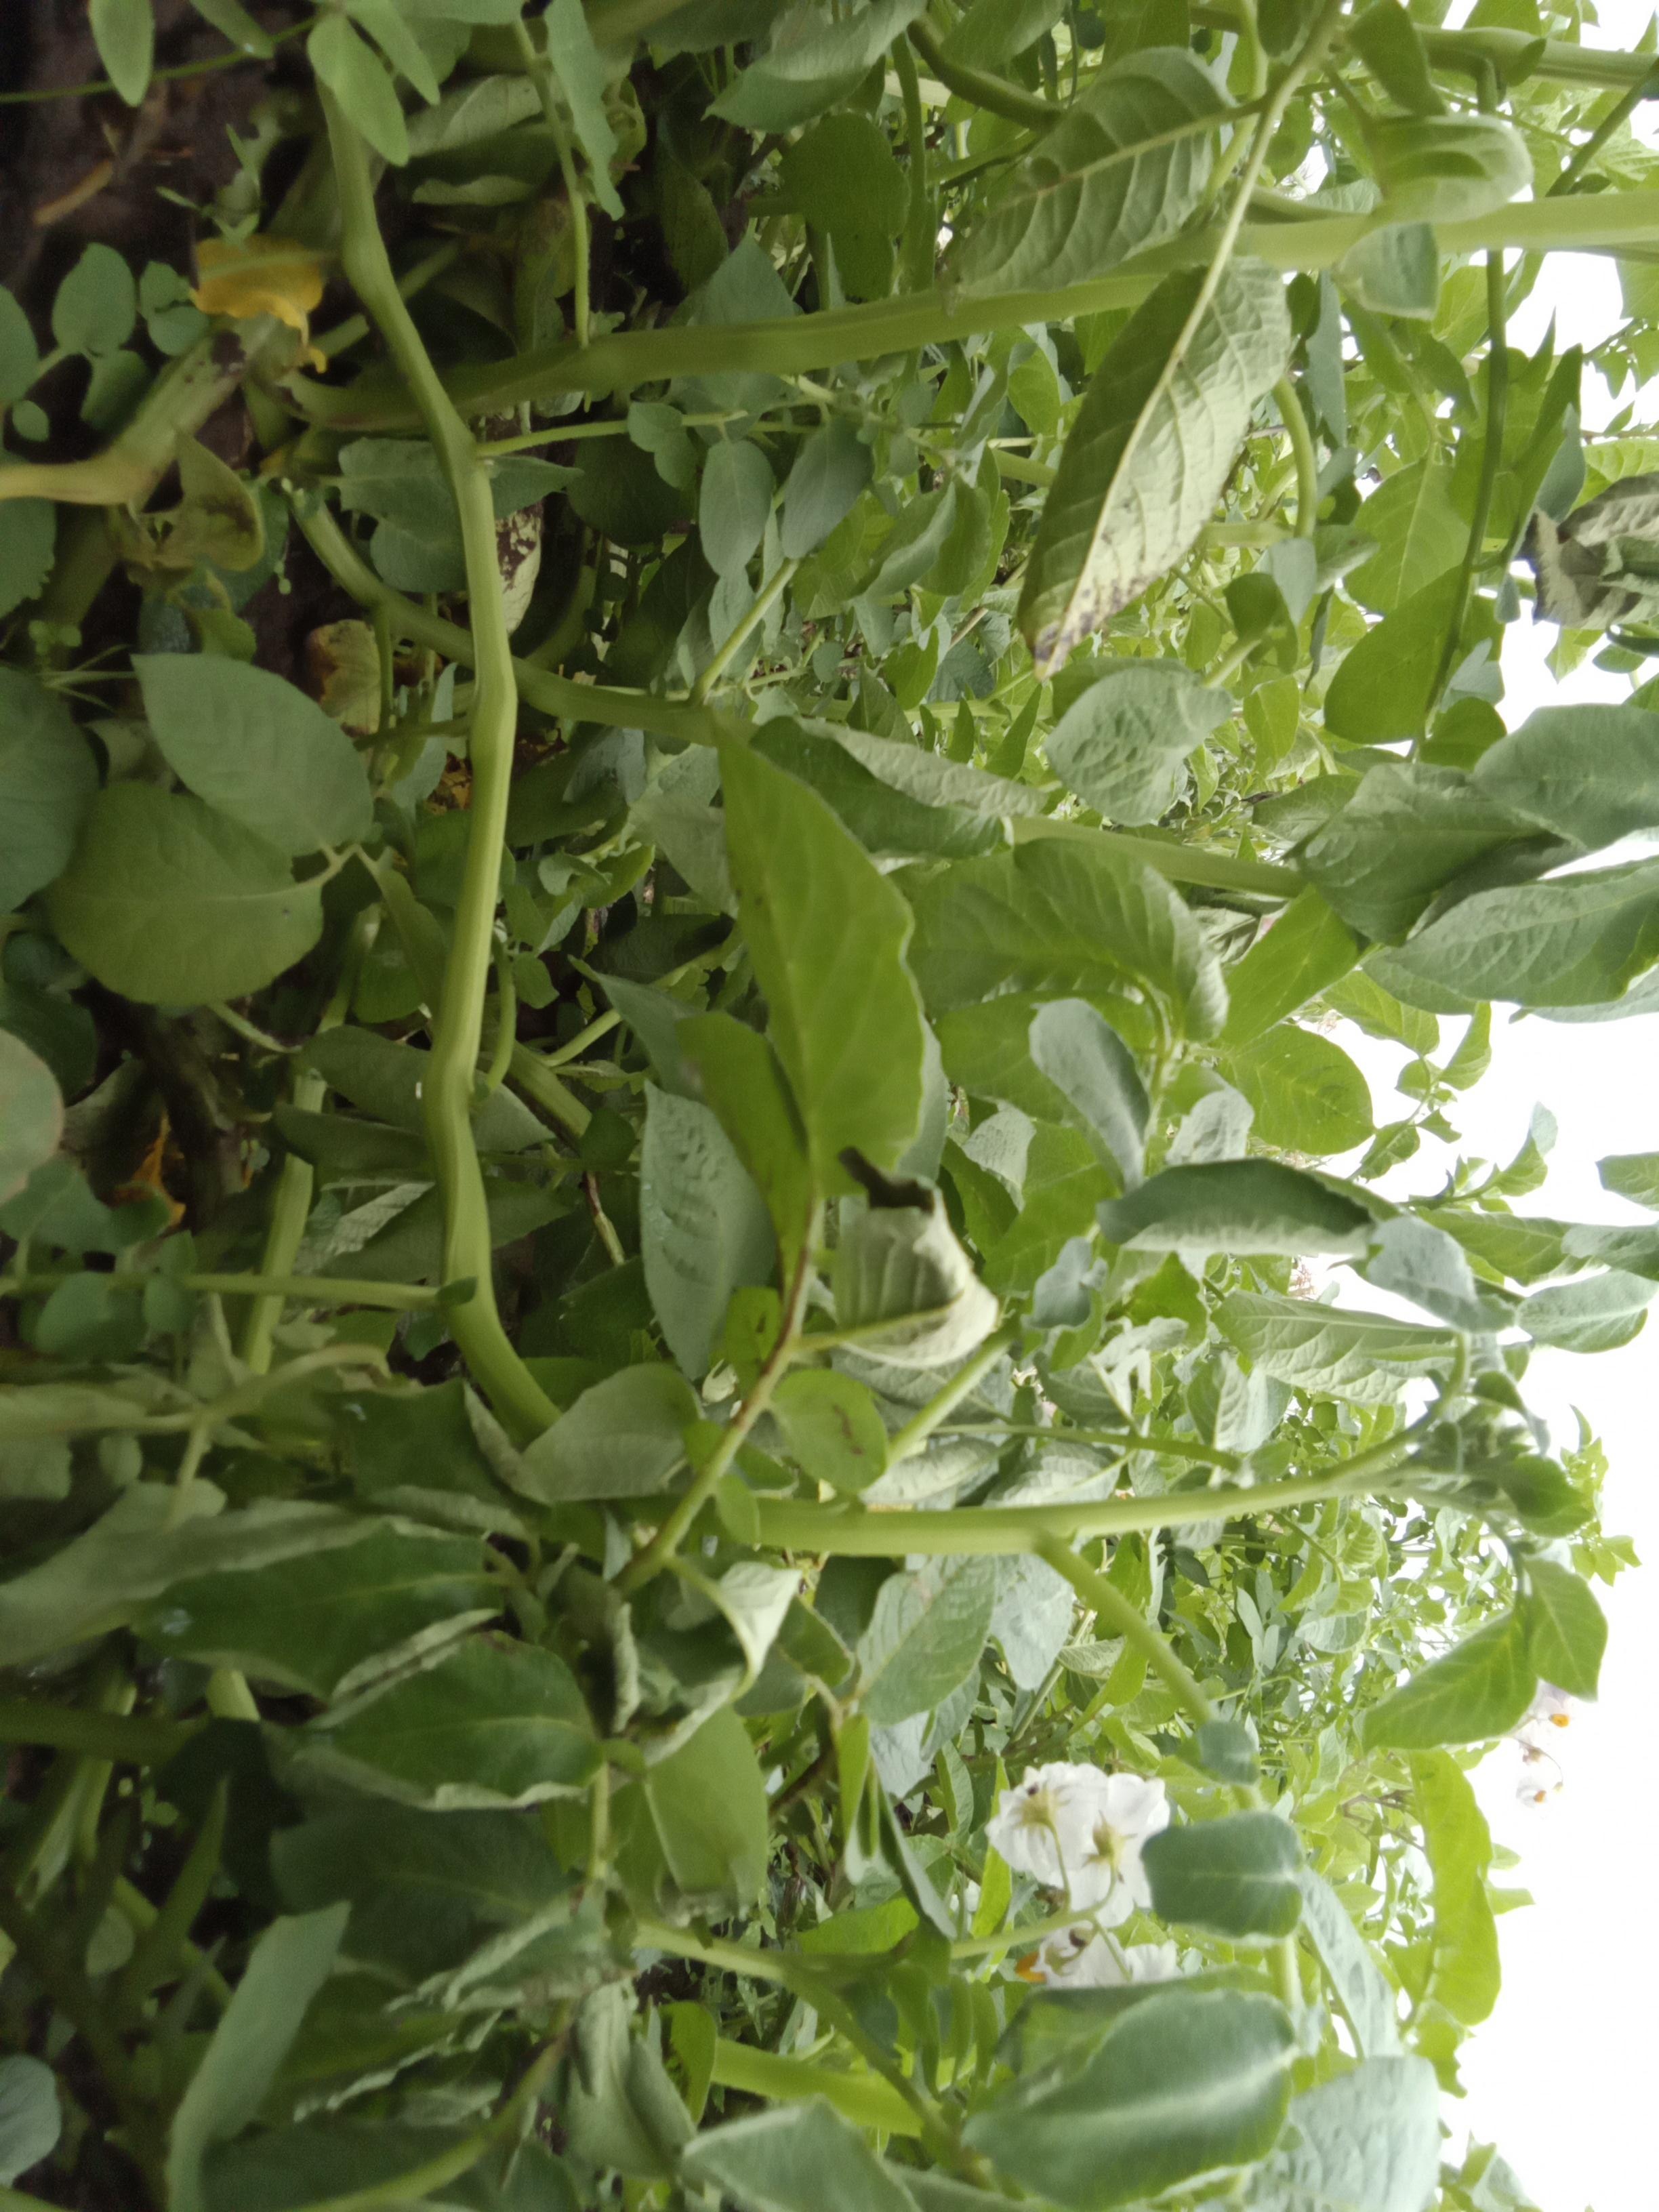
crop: potato
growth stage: flowering
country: Kenya
